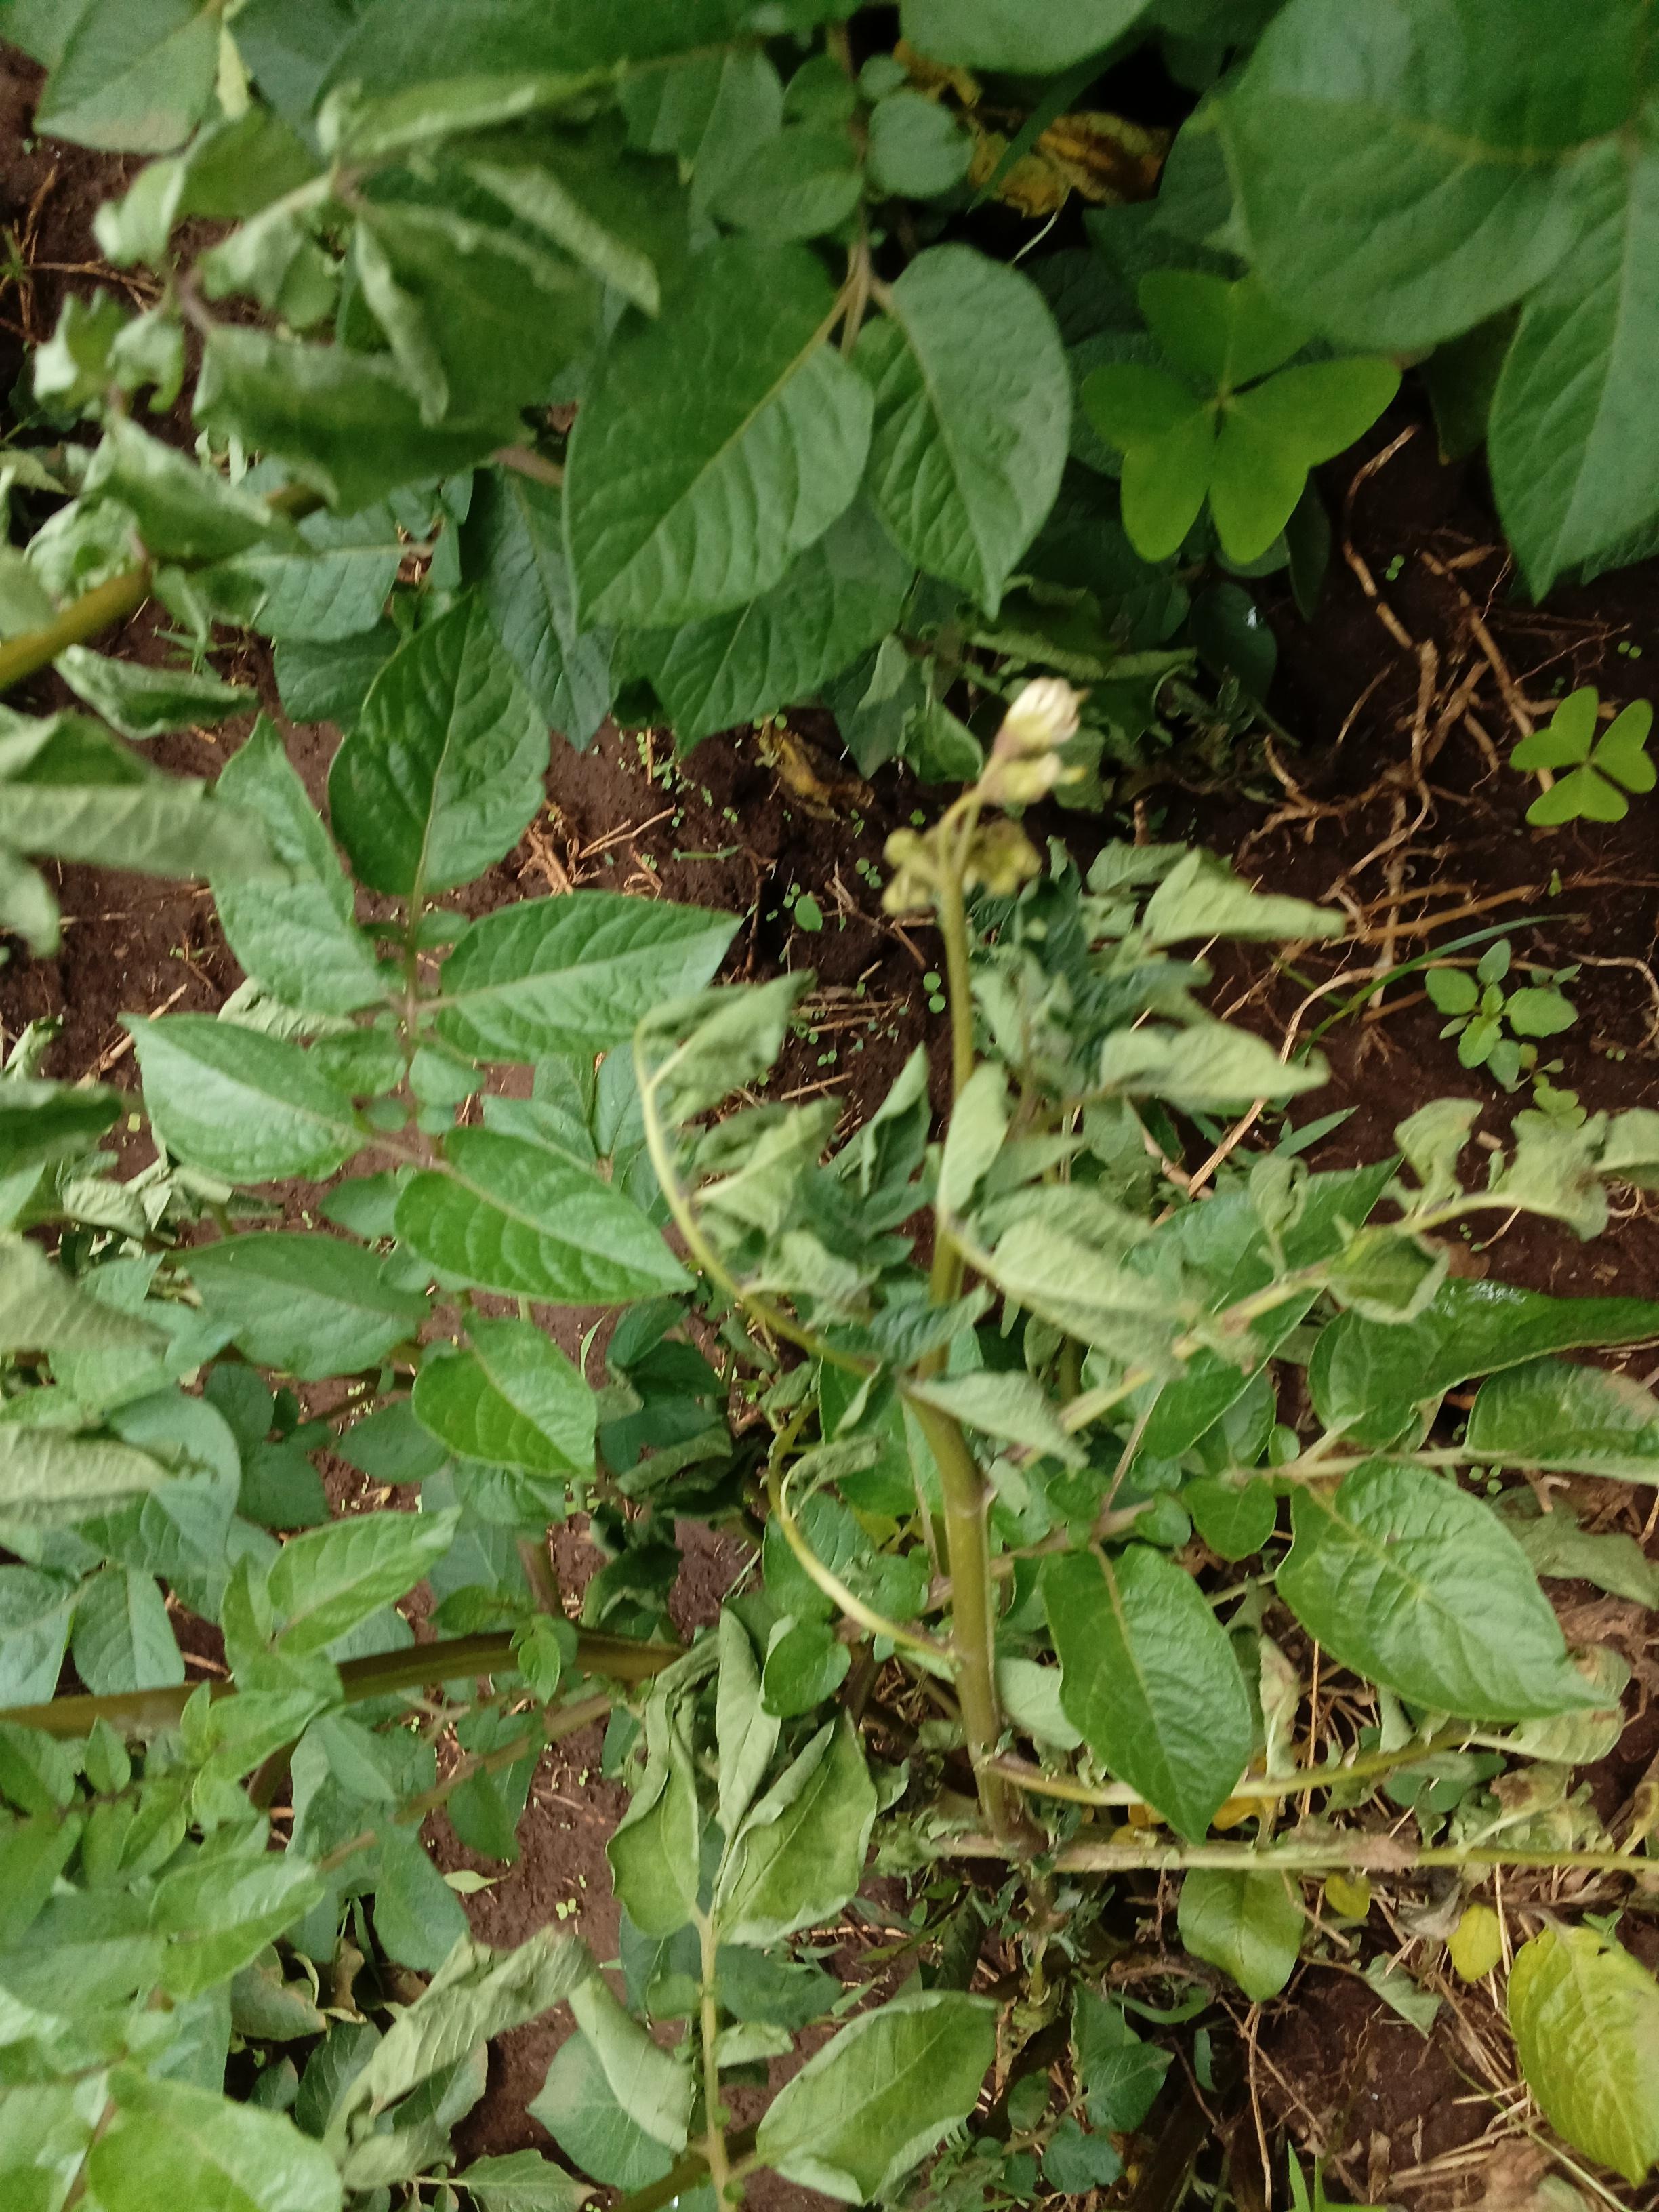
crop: potato
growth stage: flowering
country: Kenya
